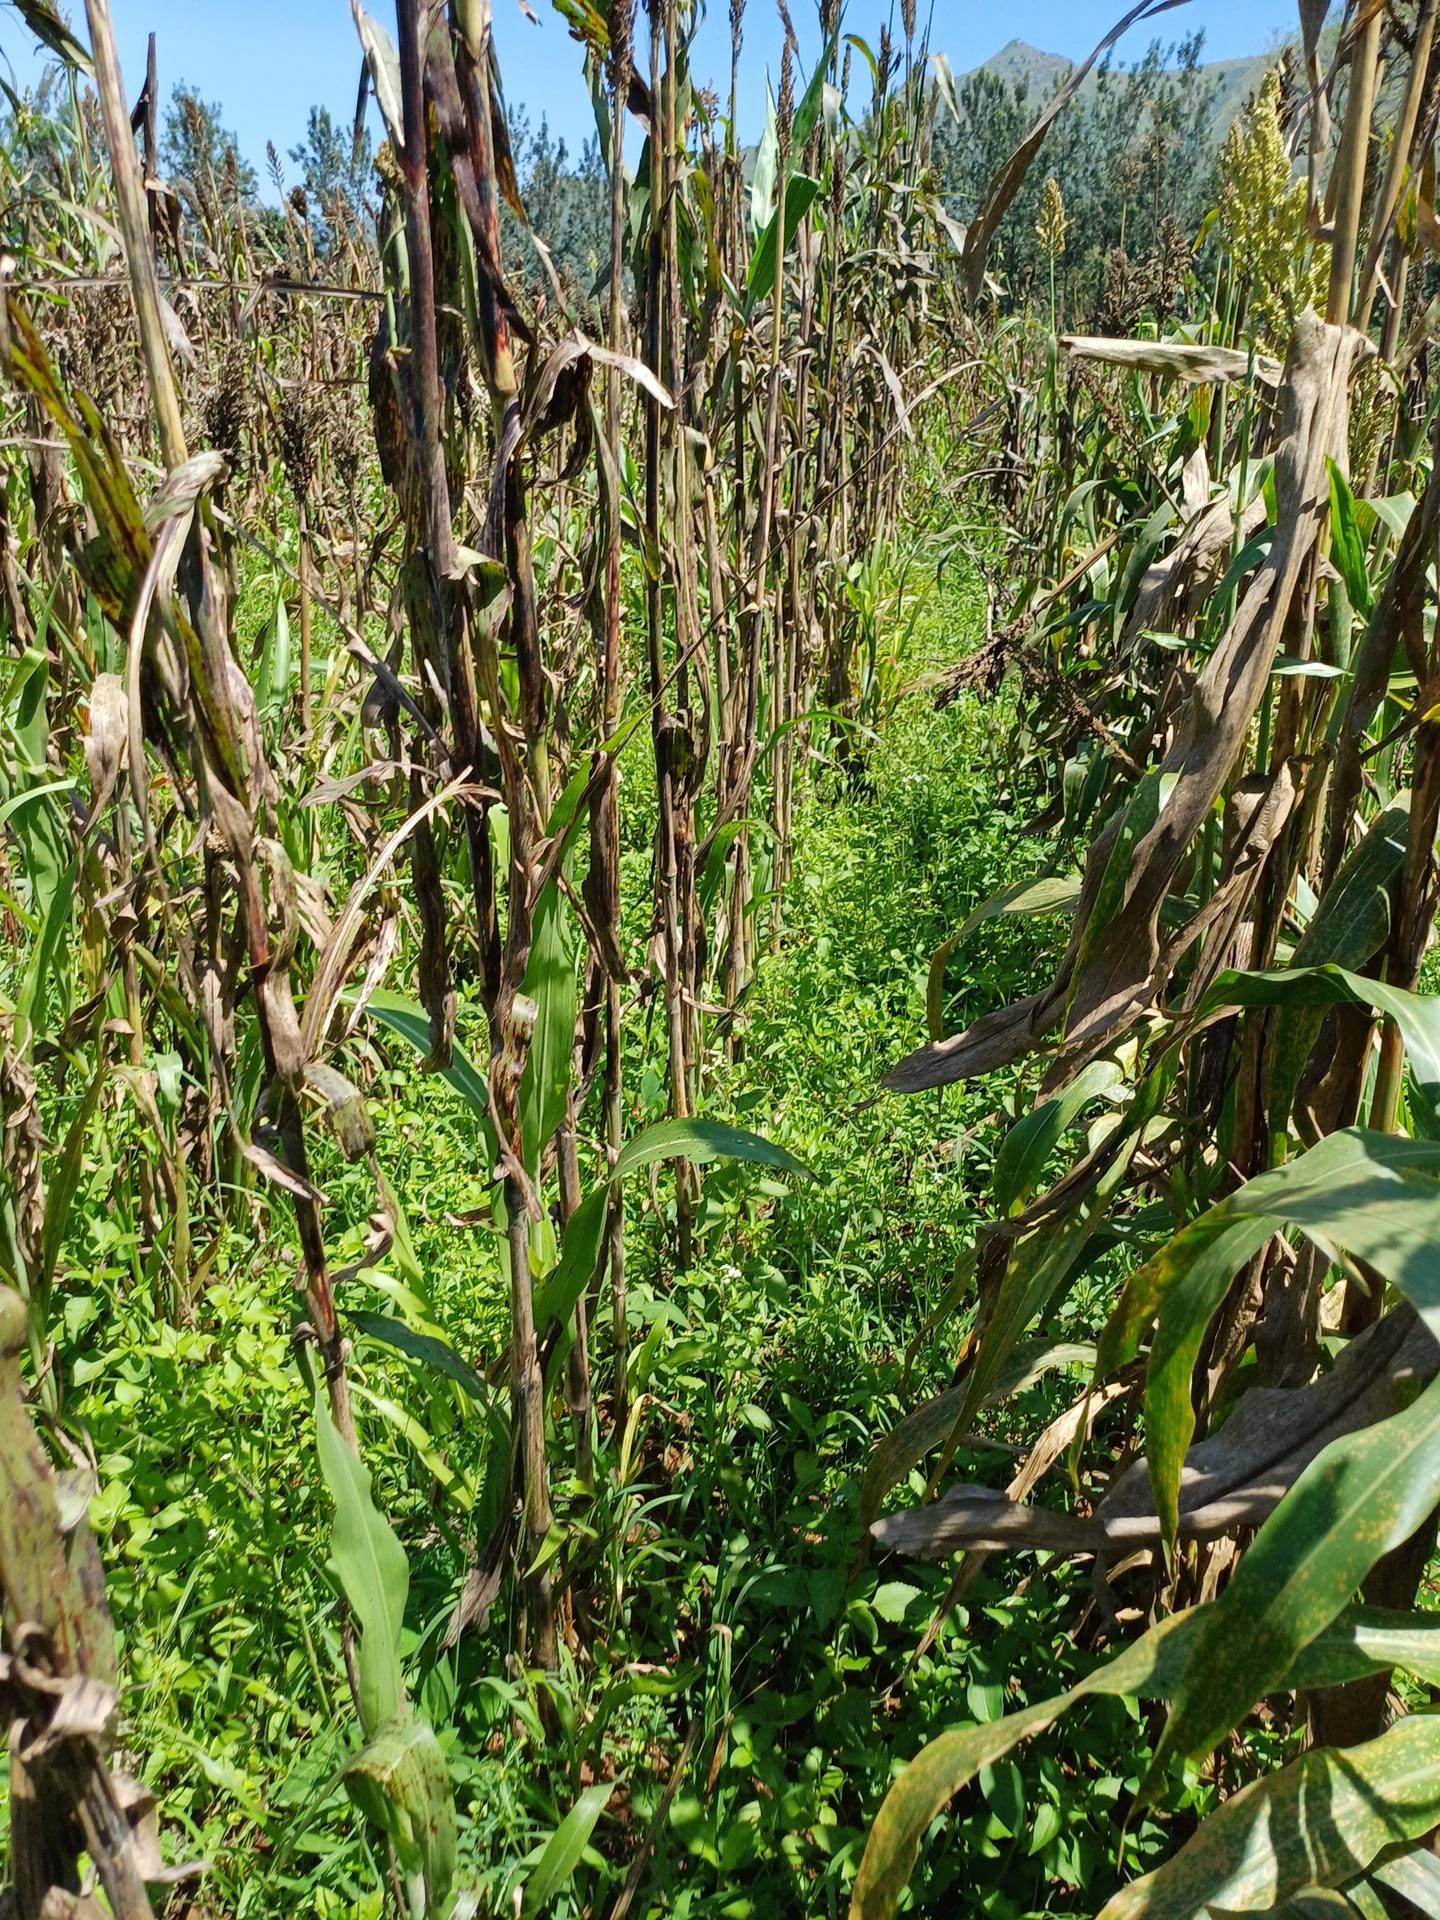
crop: sorghum
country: Kenya
